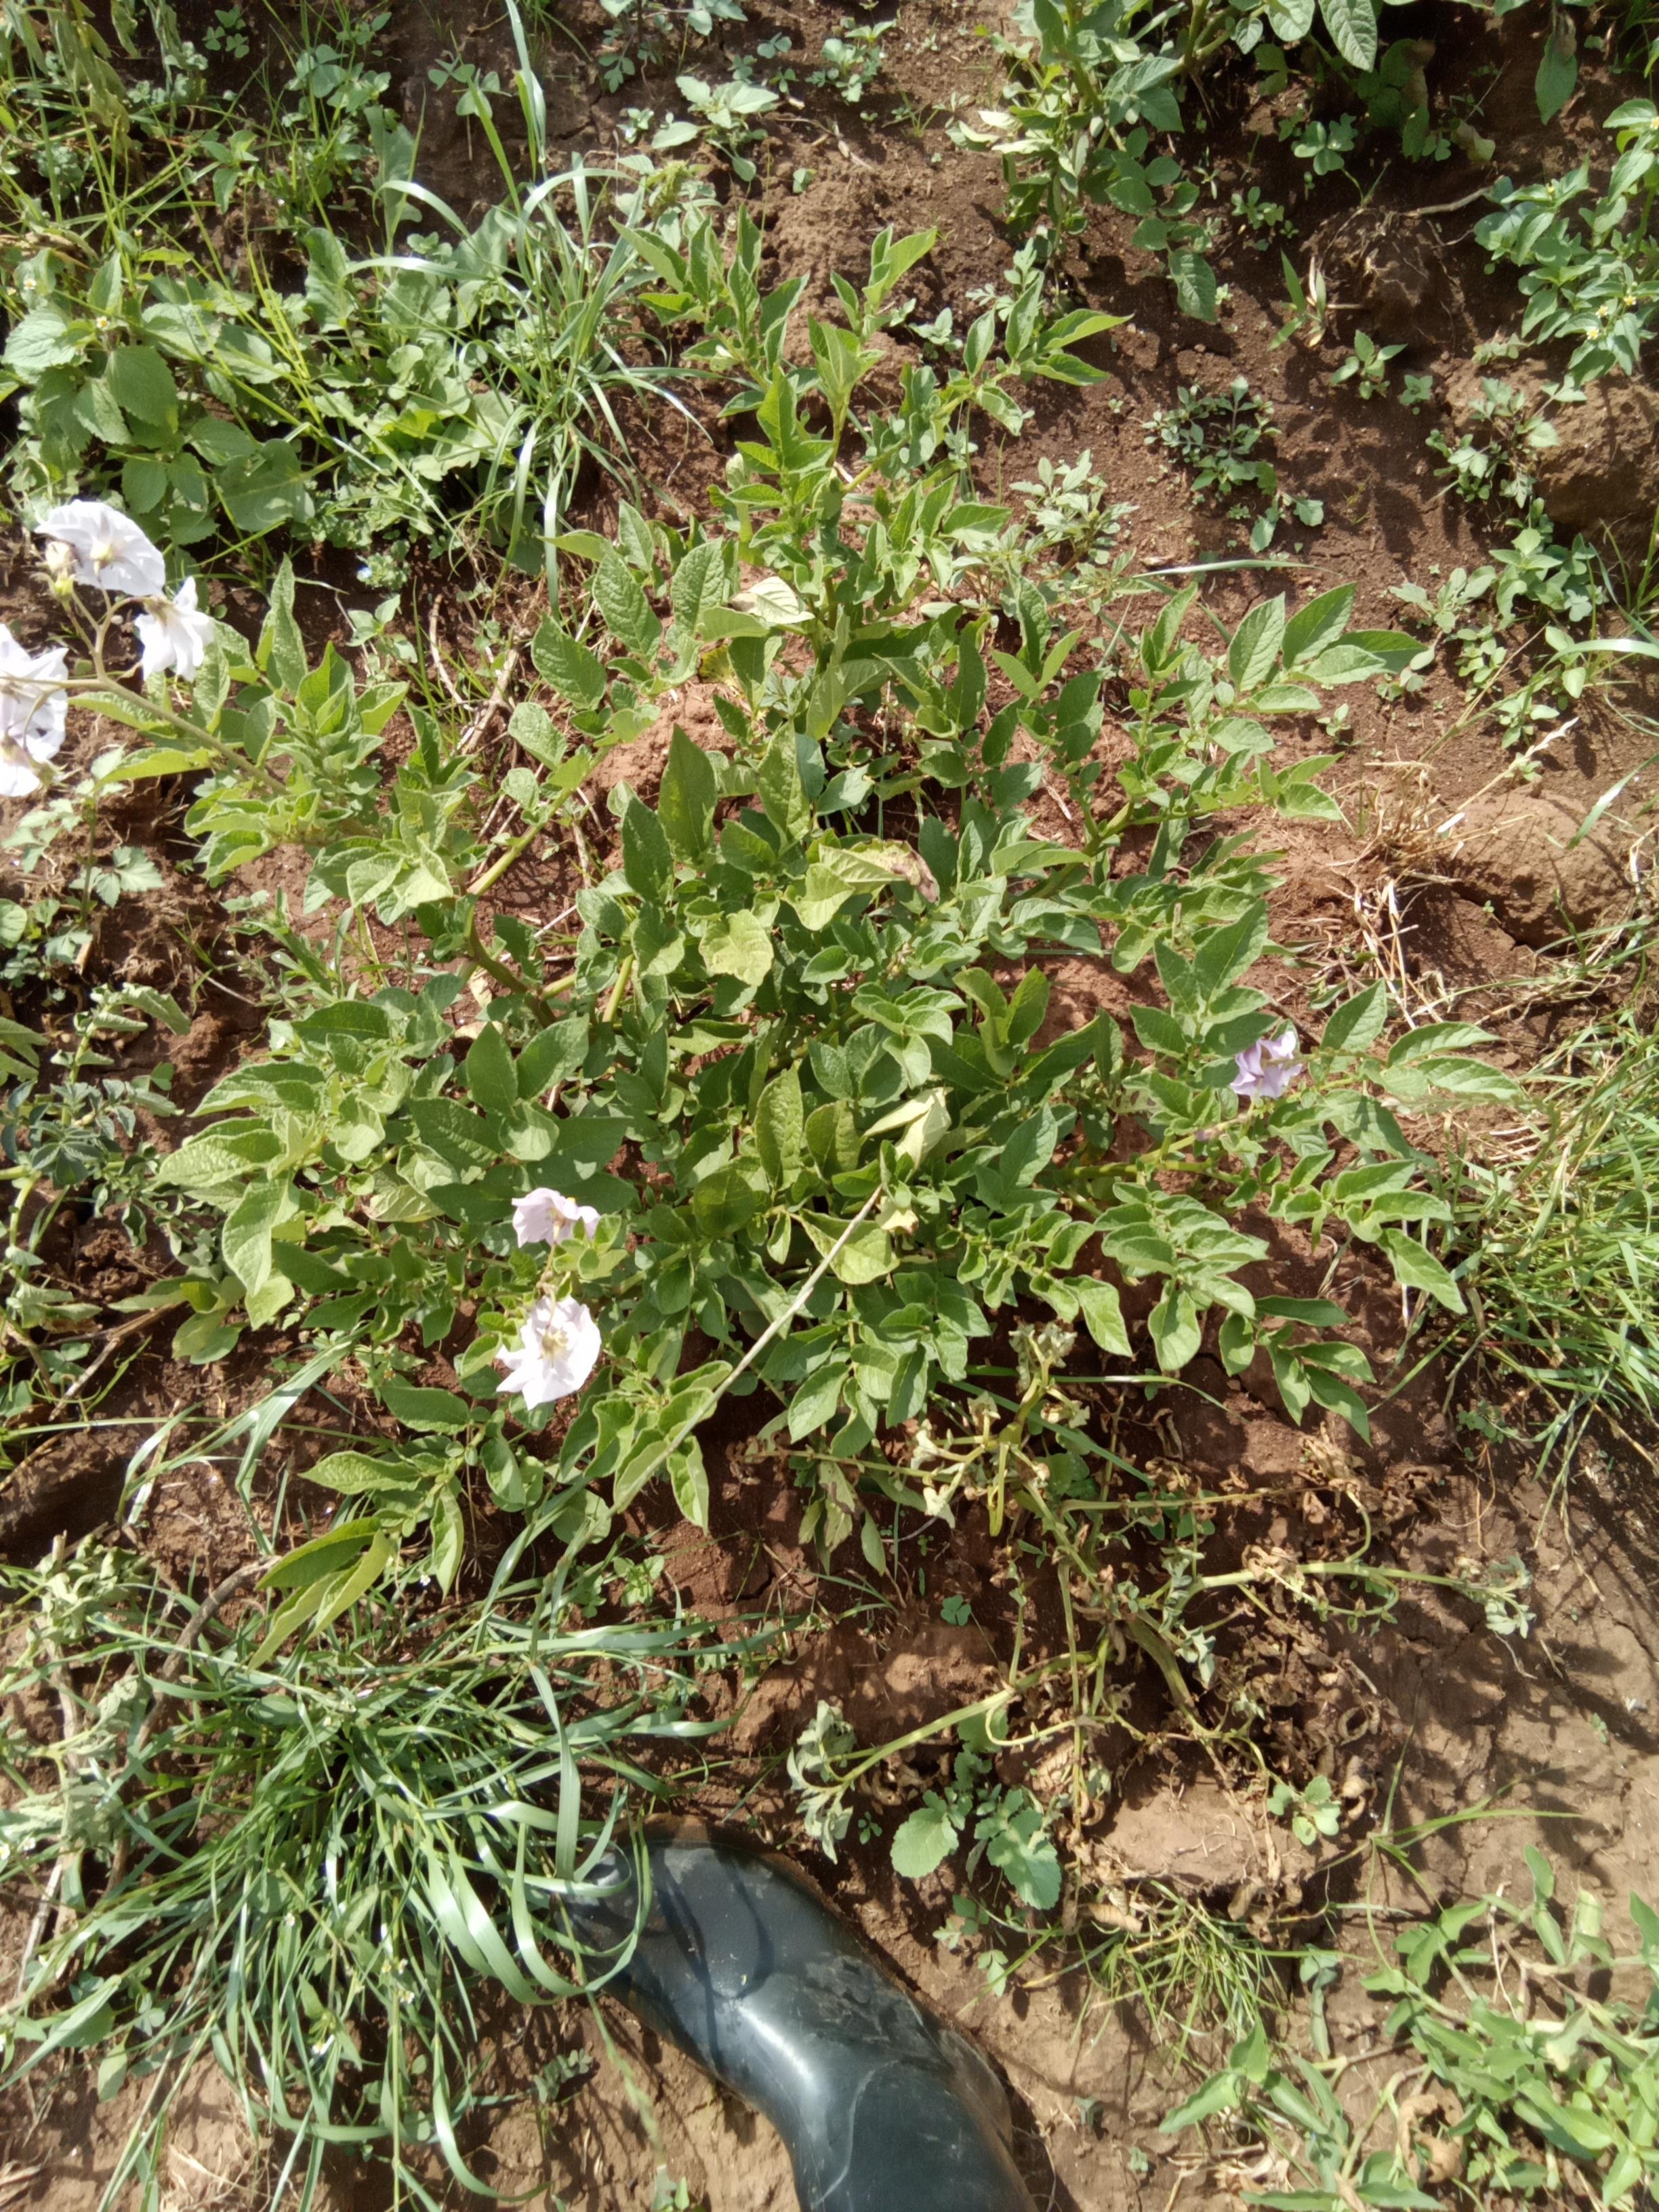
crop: potato
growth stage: flowering
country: Kenya
